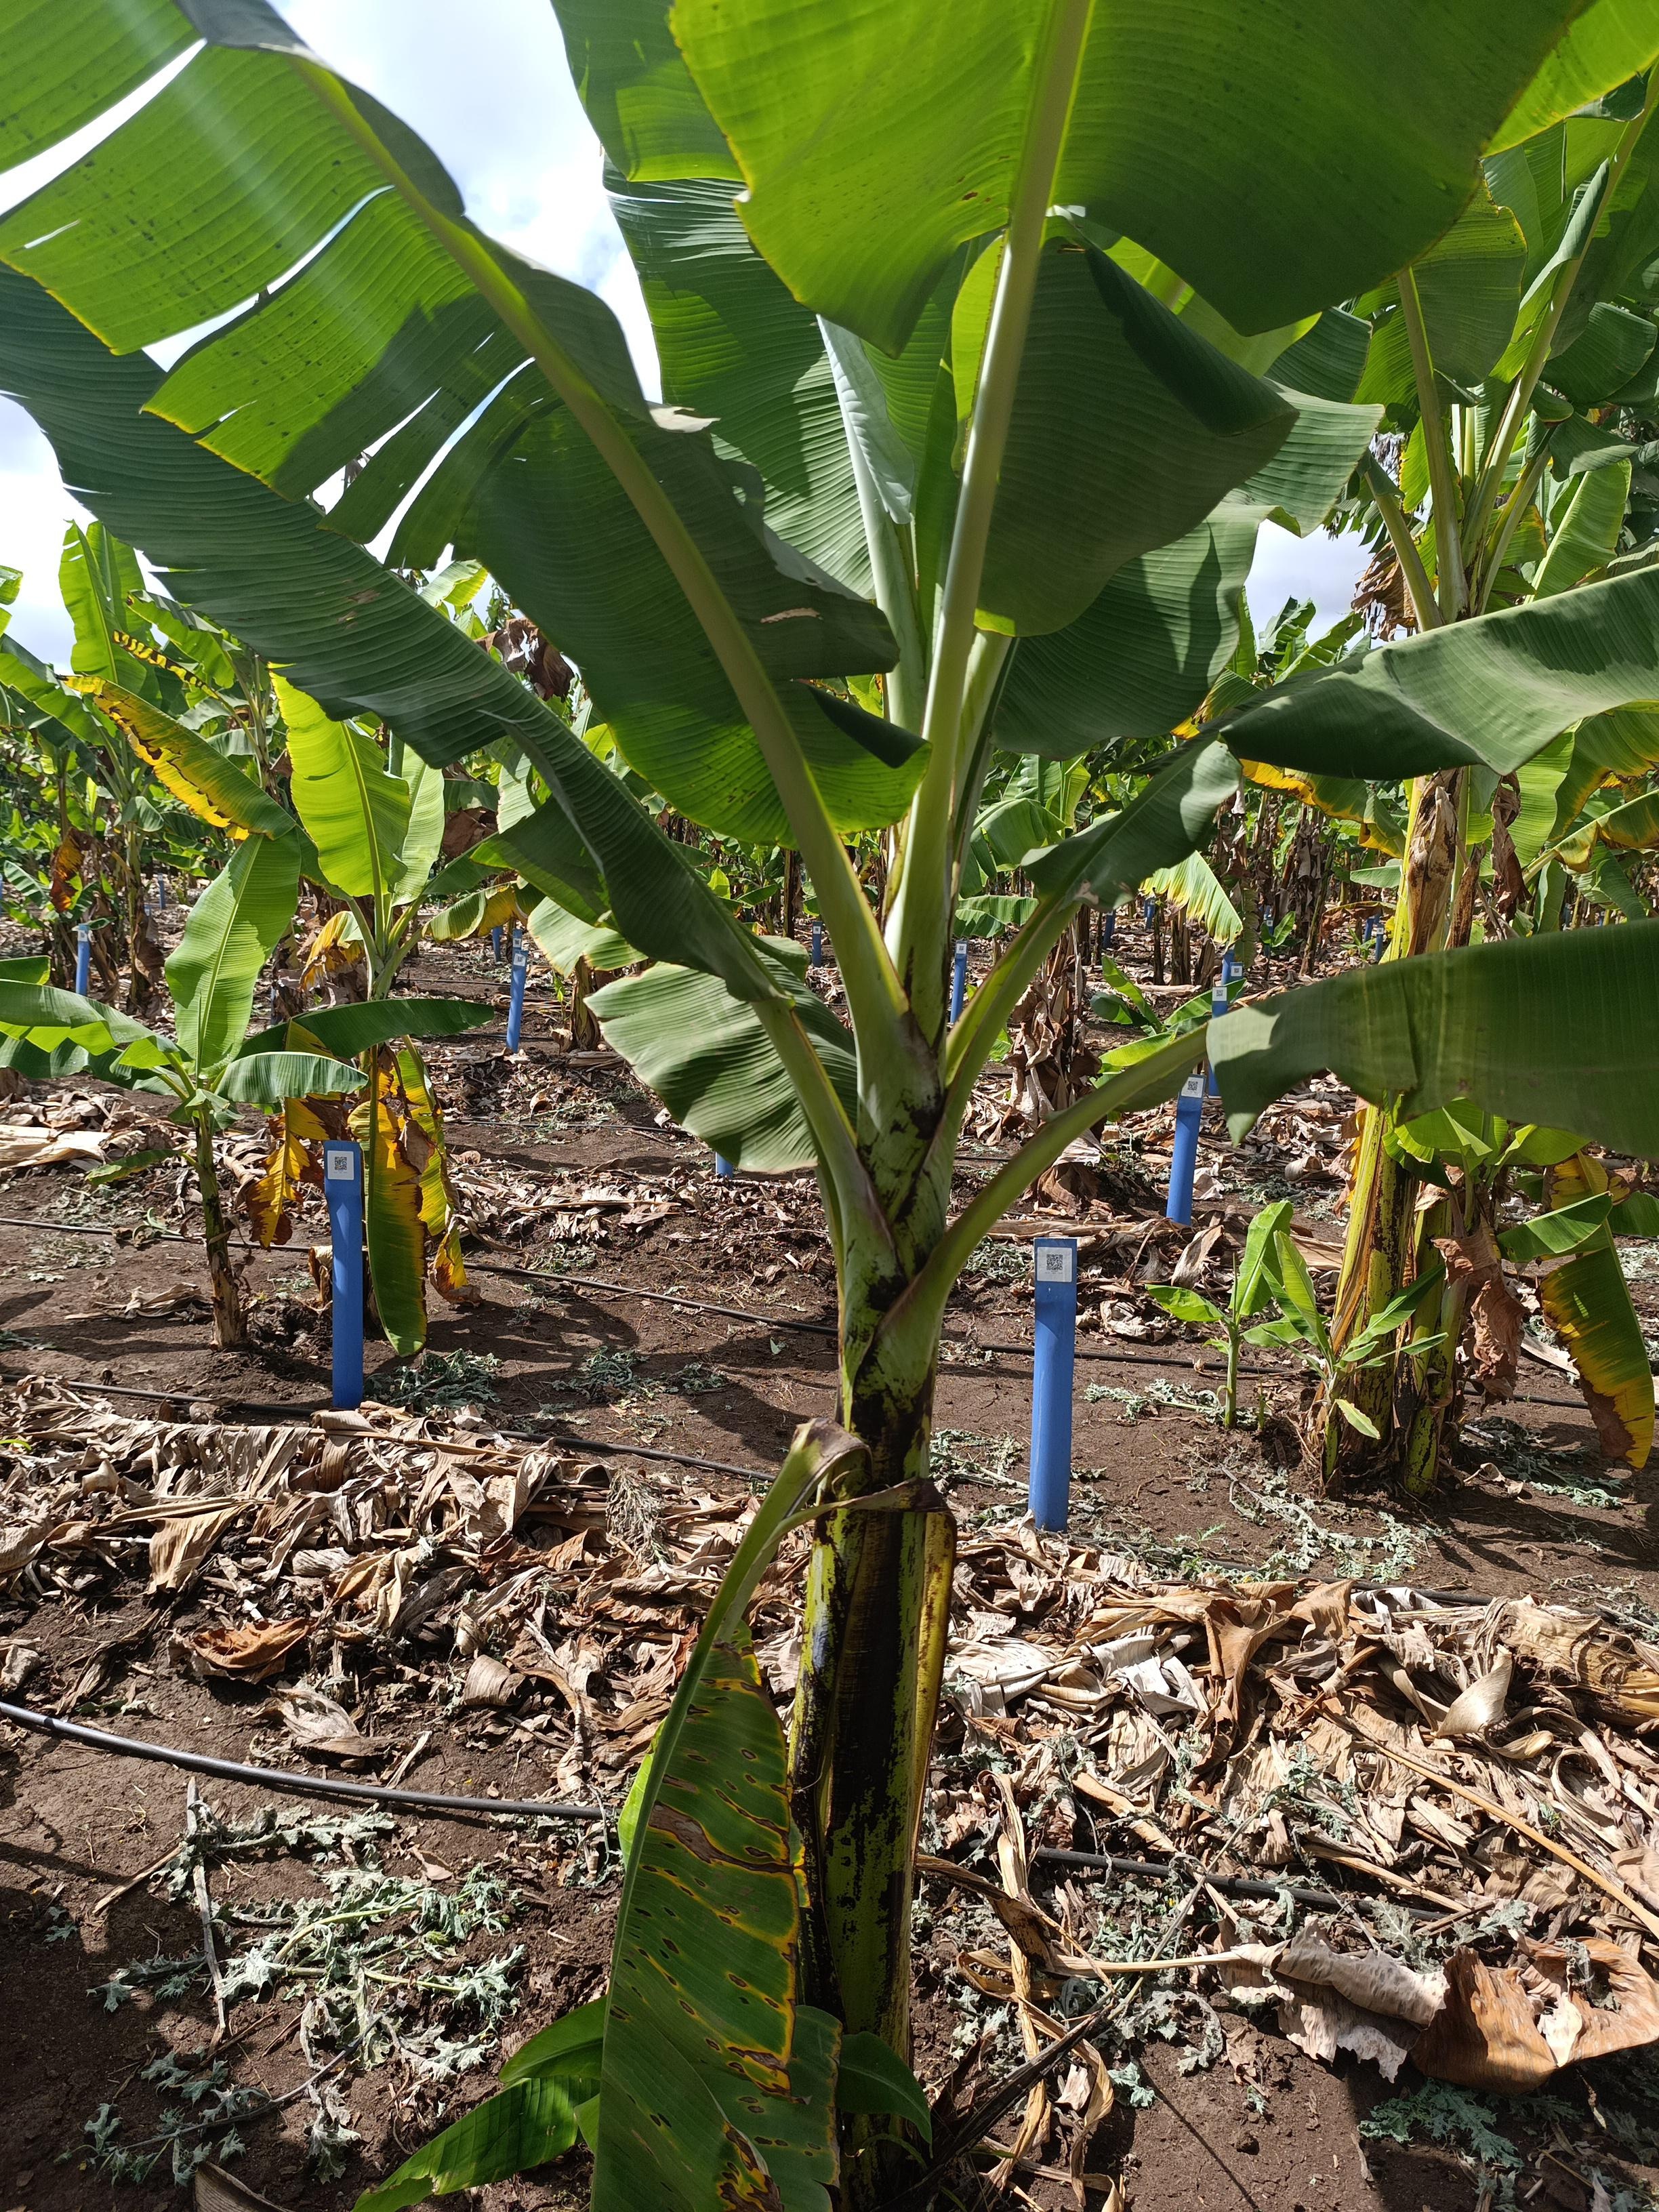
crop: banana
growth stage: vegetative
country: Tanzania
